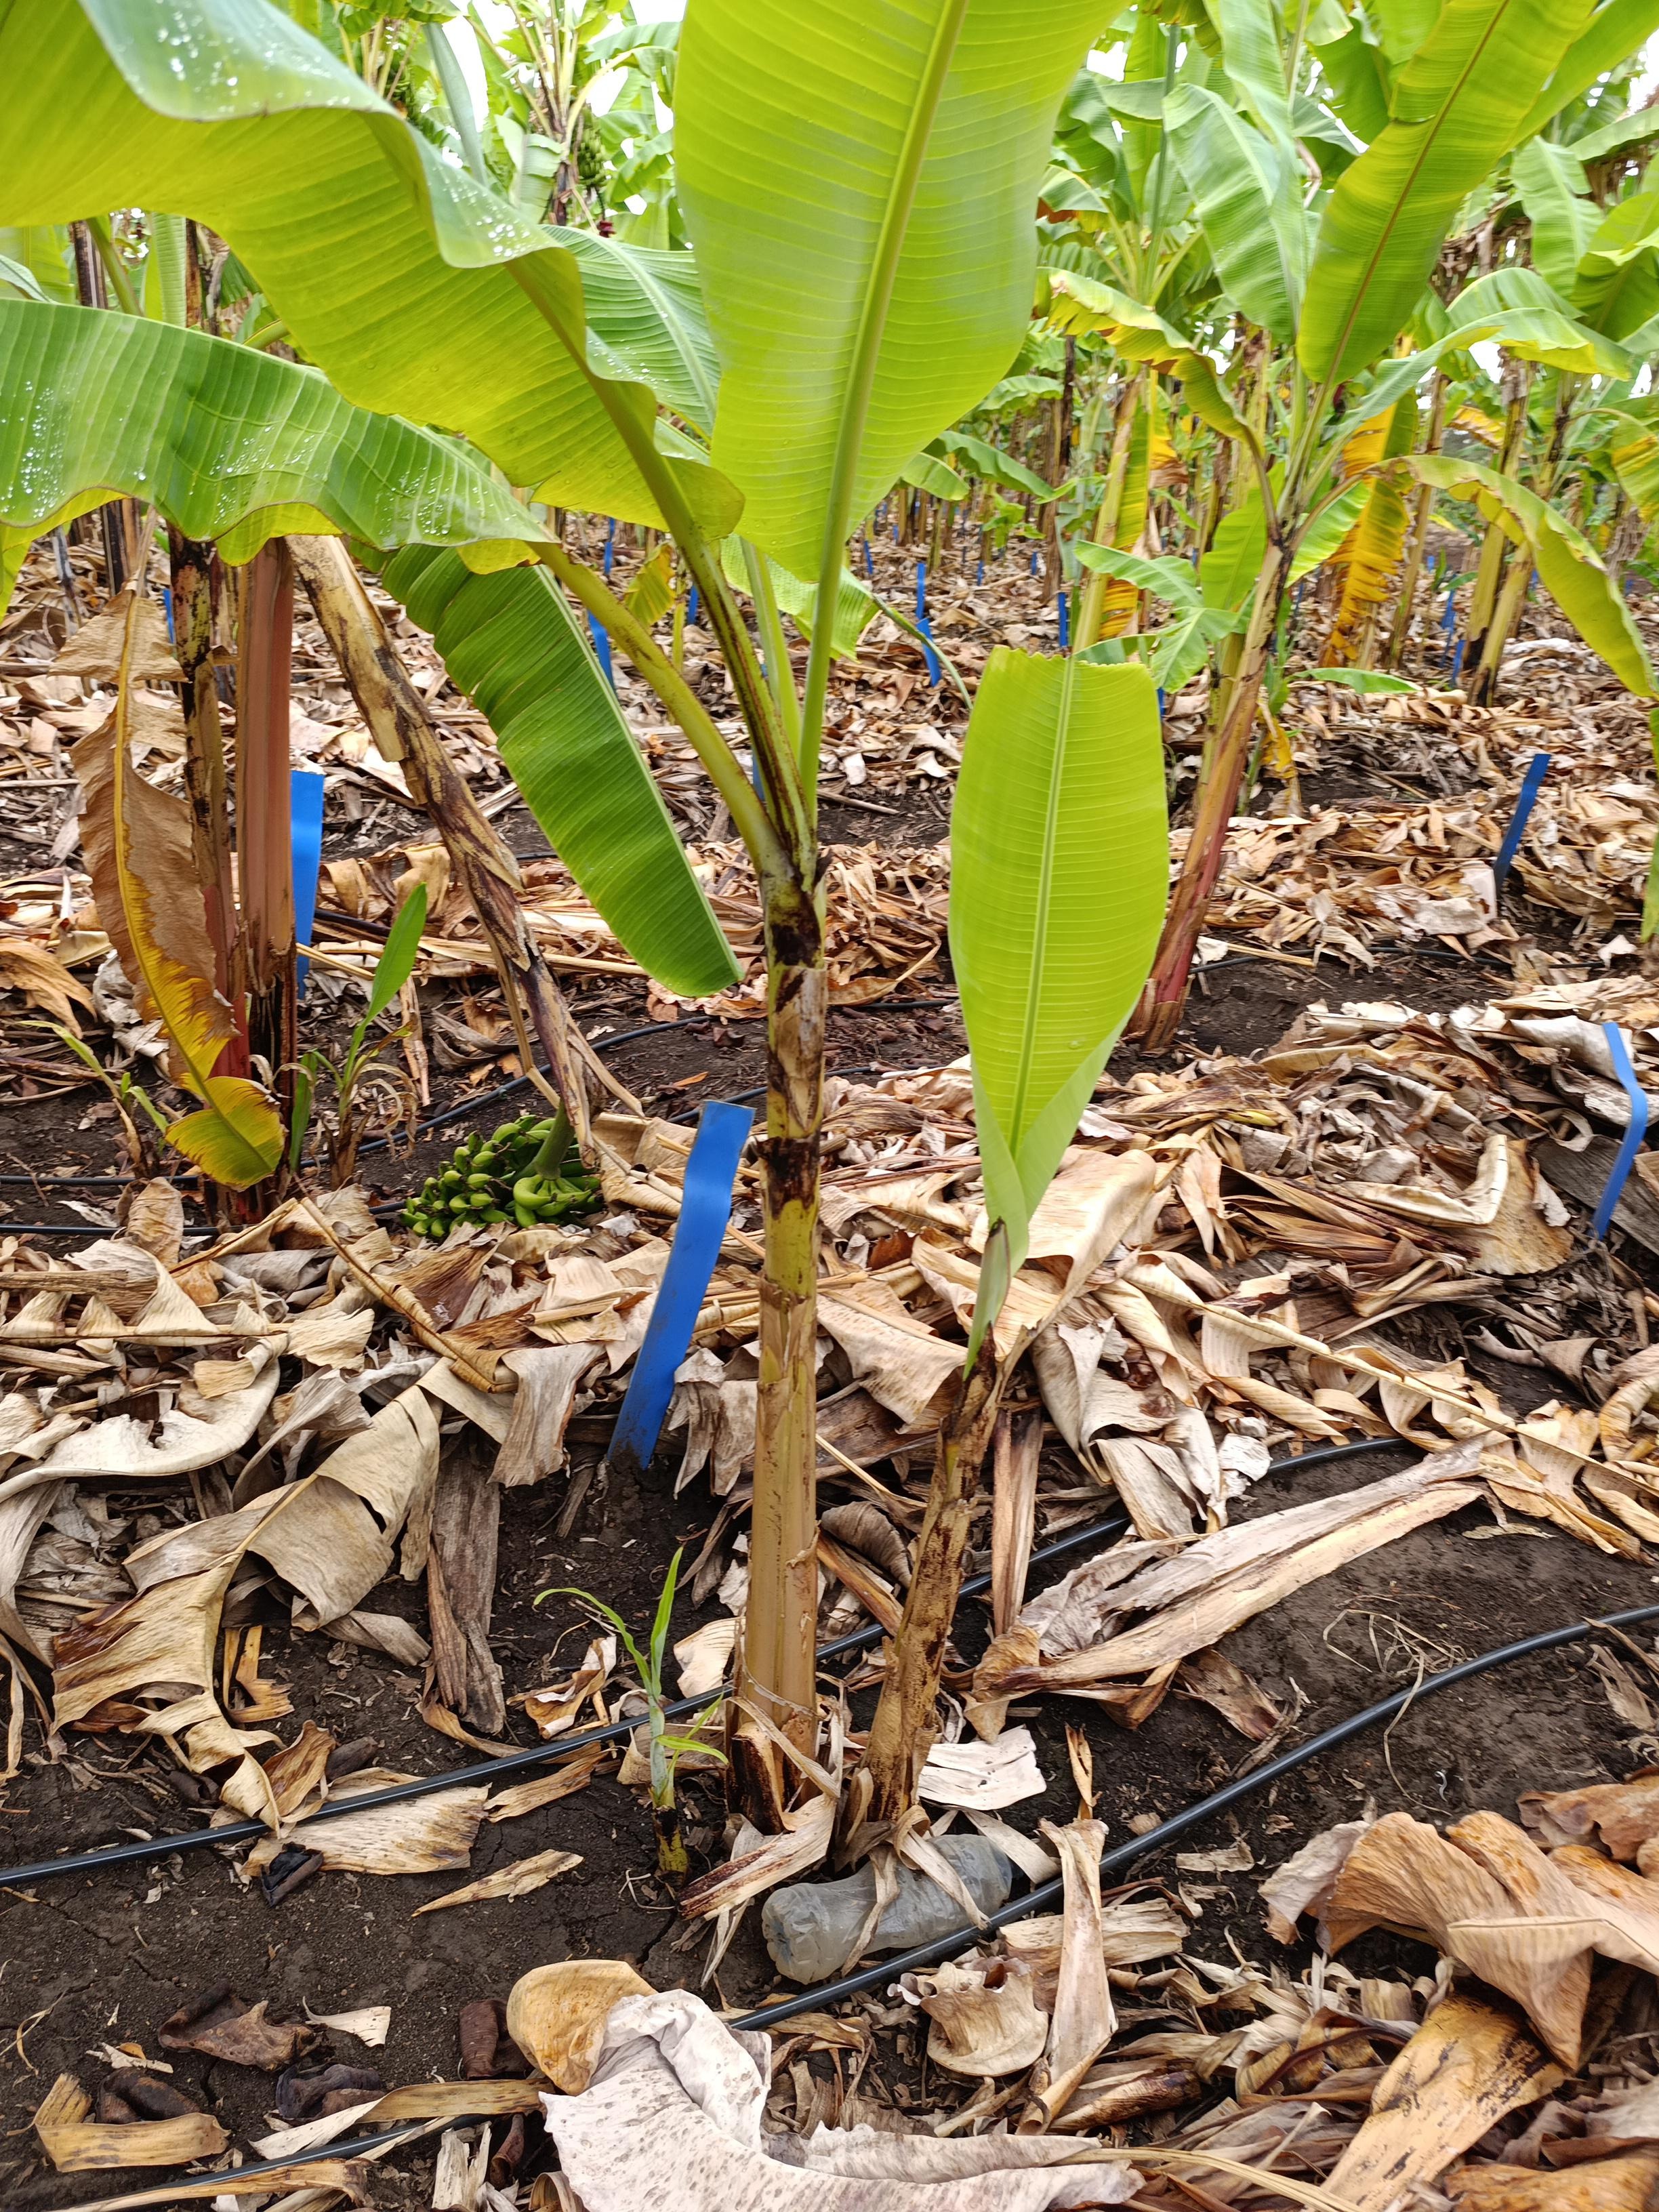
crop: banana
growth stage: vegetative
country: Tanzania
